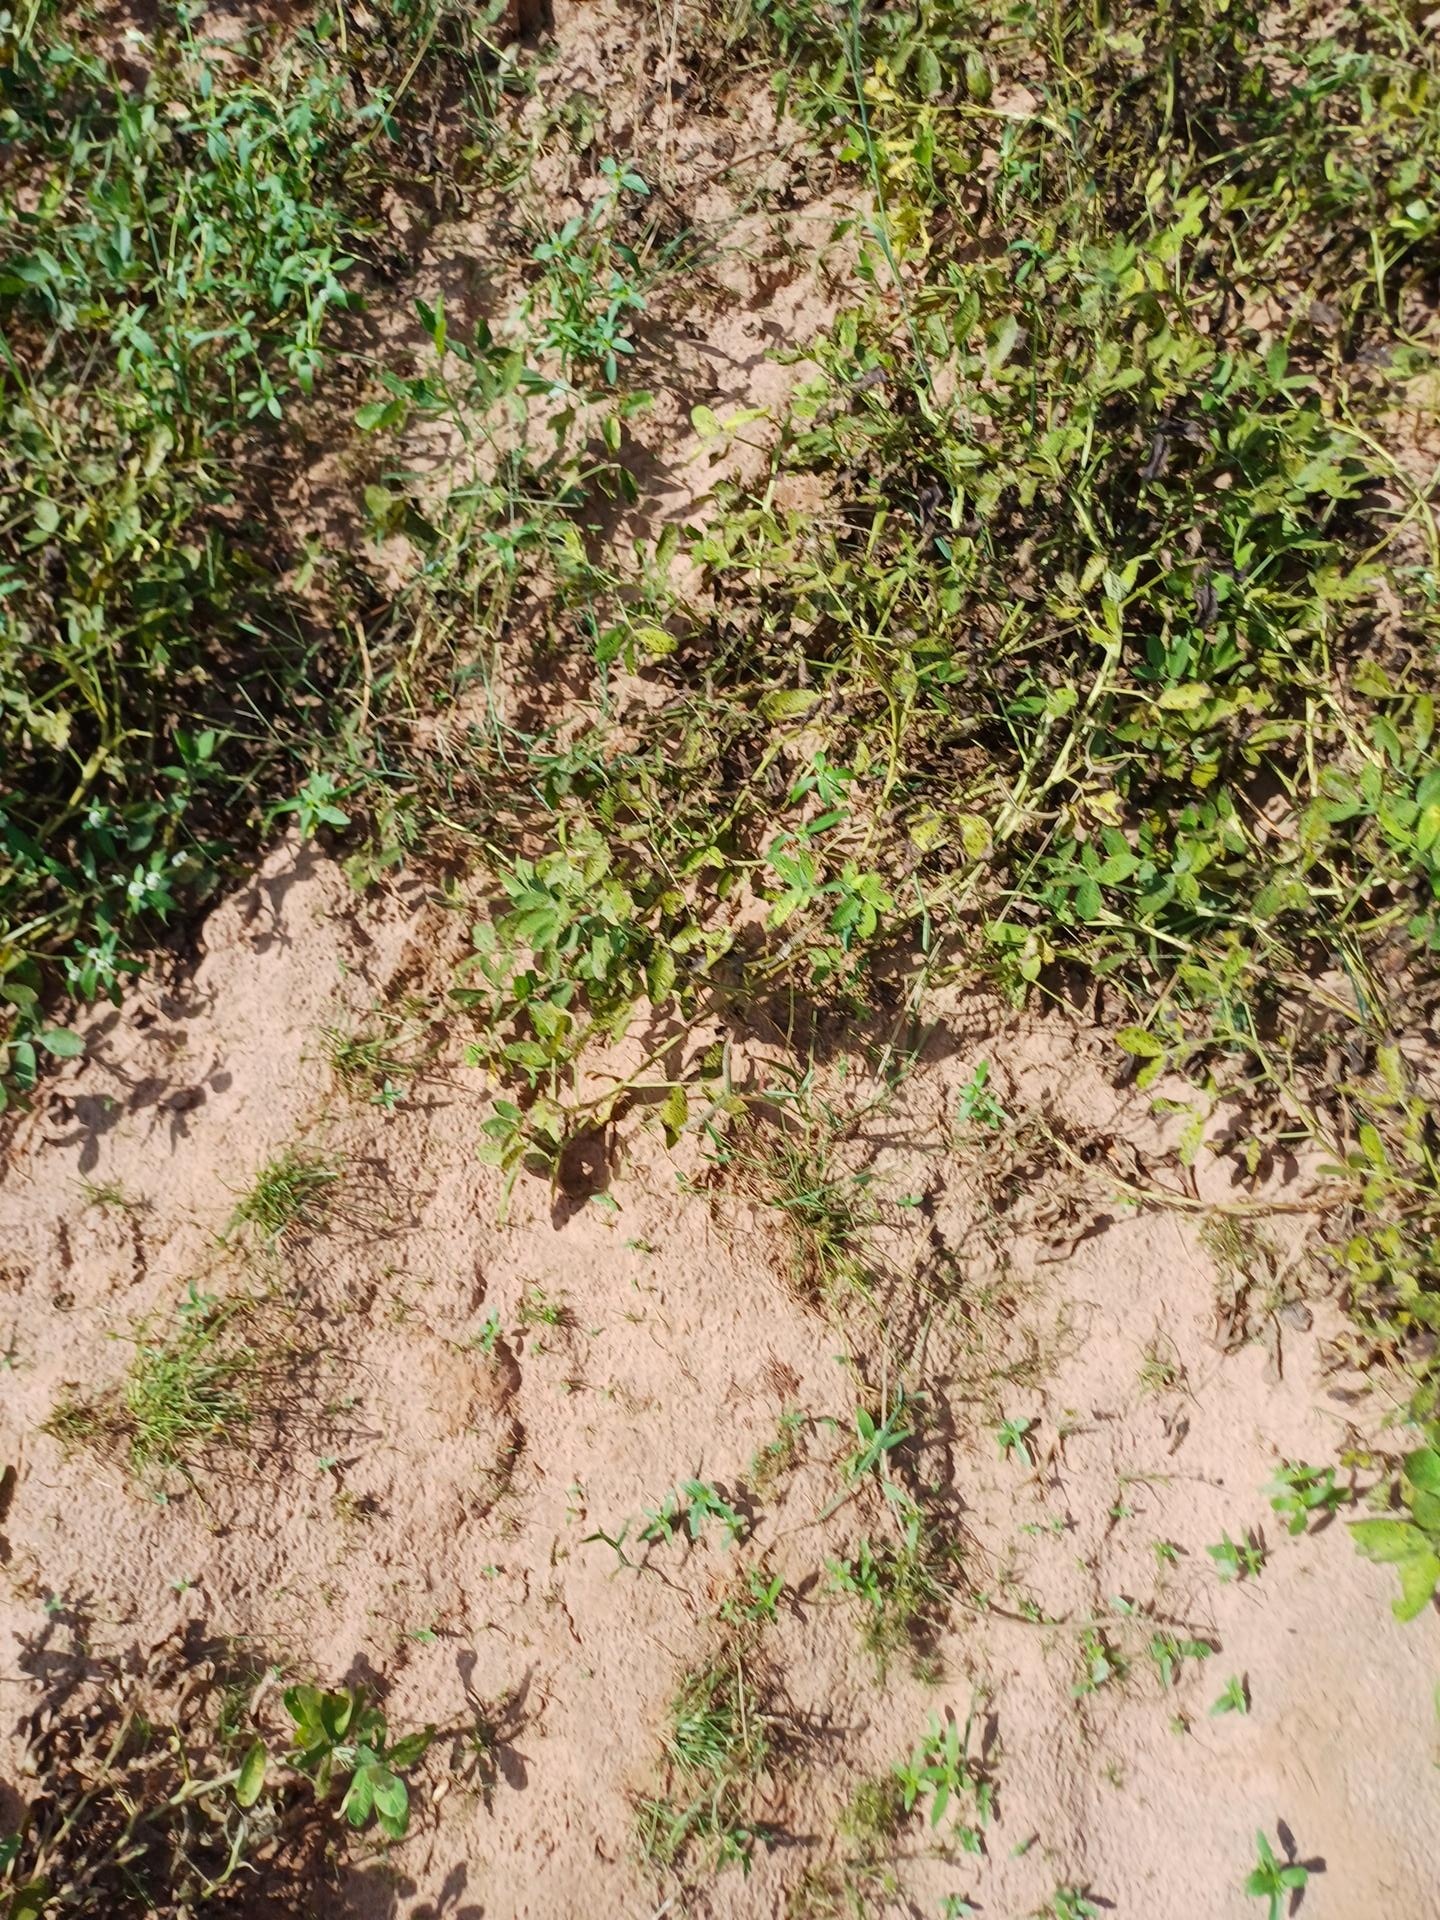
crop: groundnut
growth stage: flowering
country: Senegal
